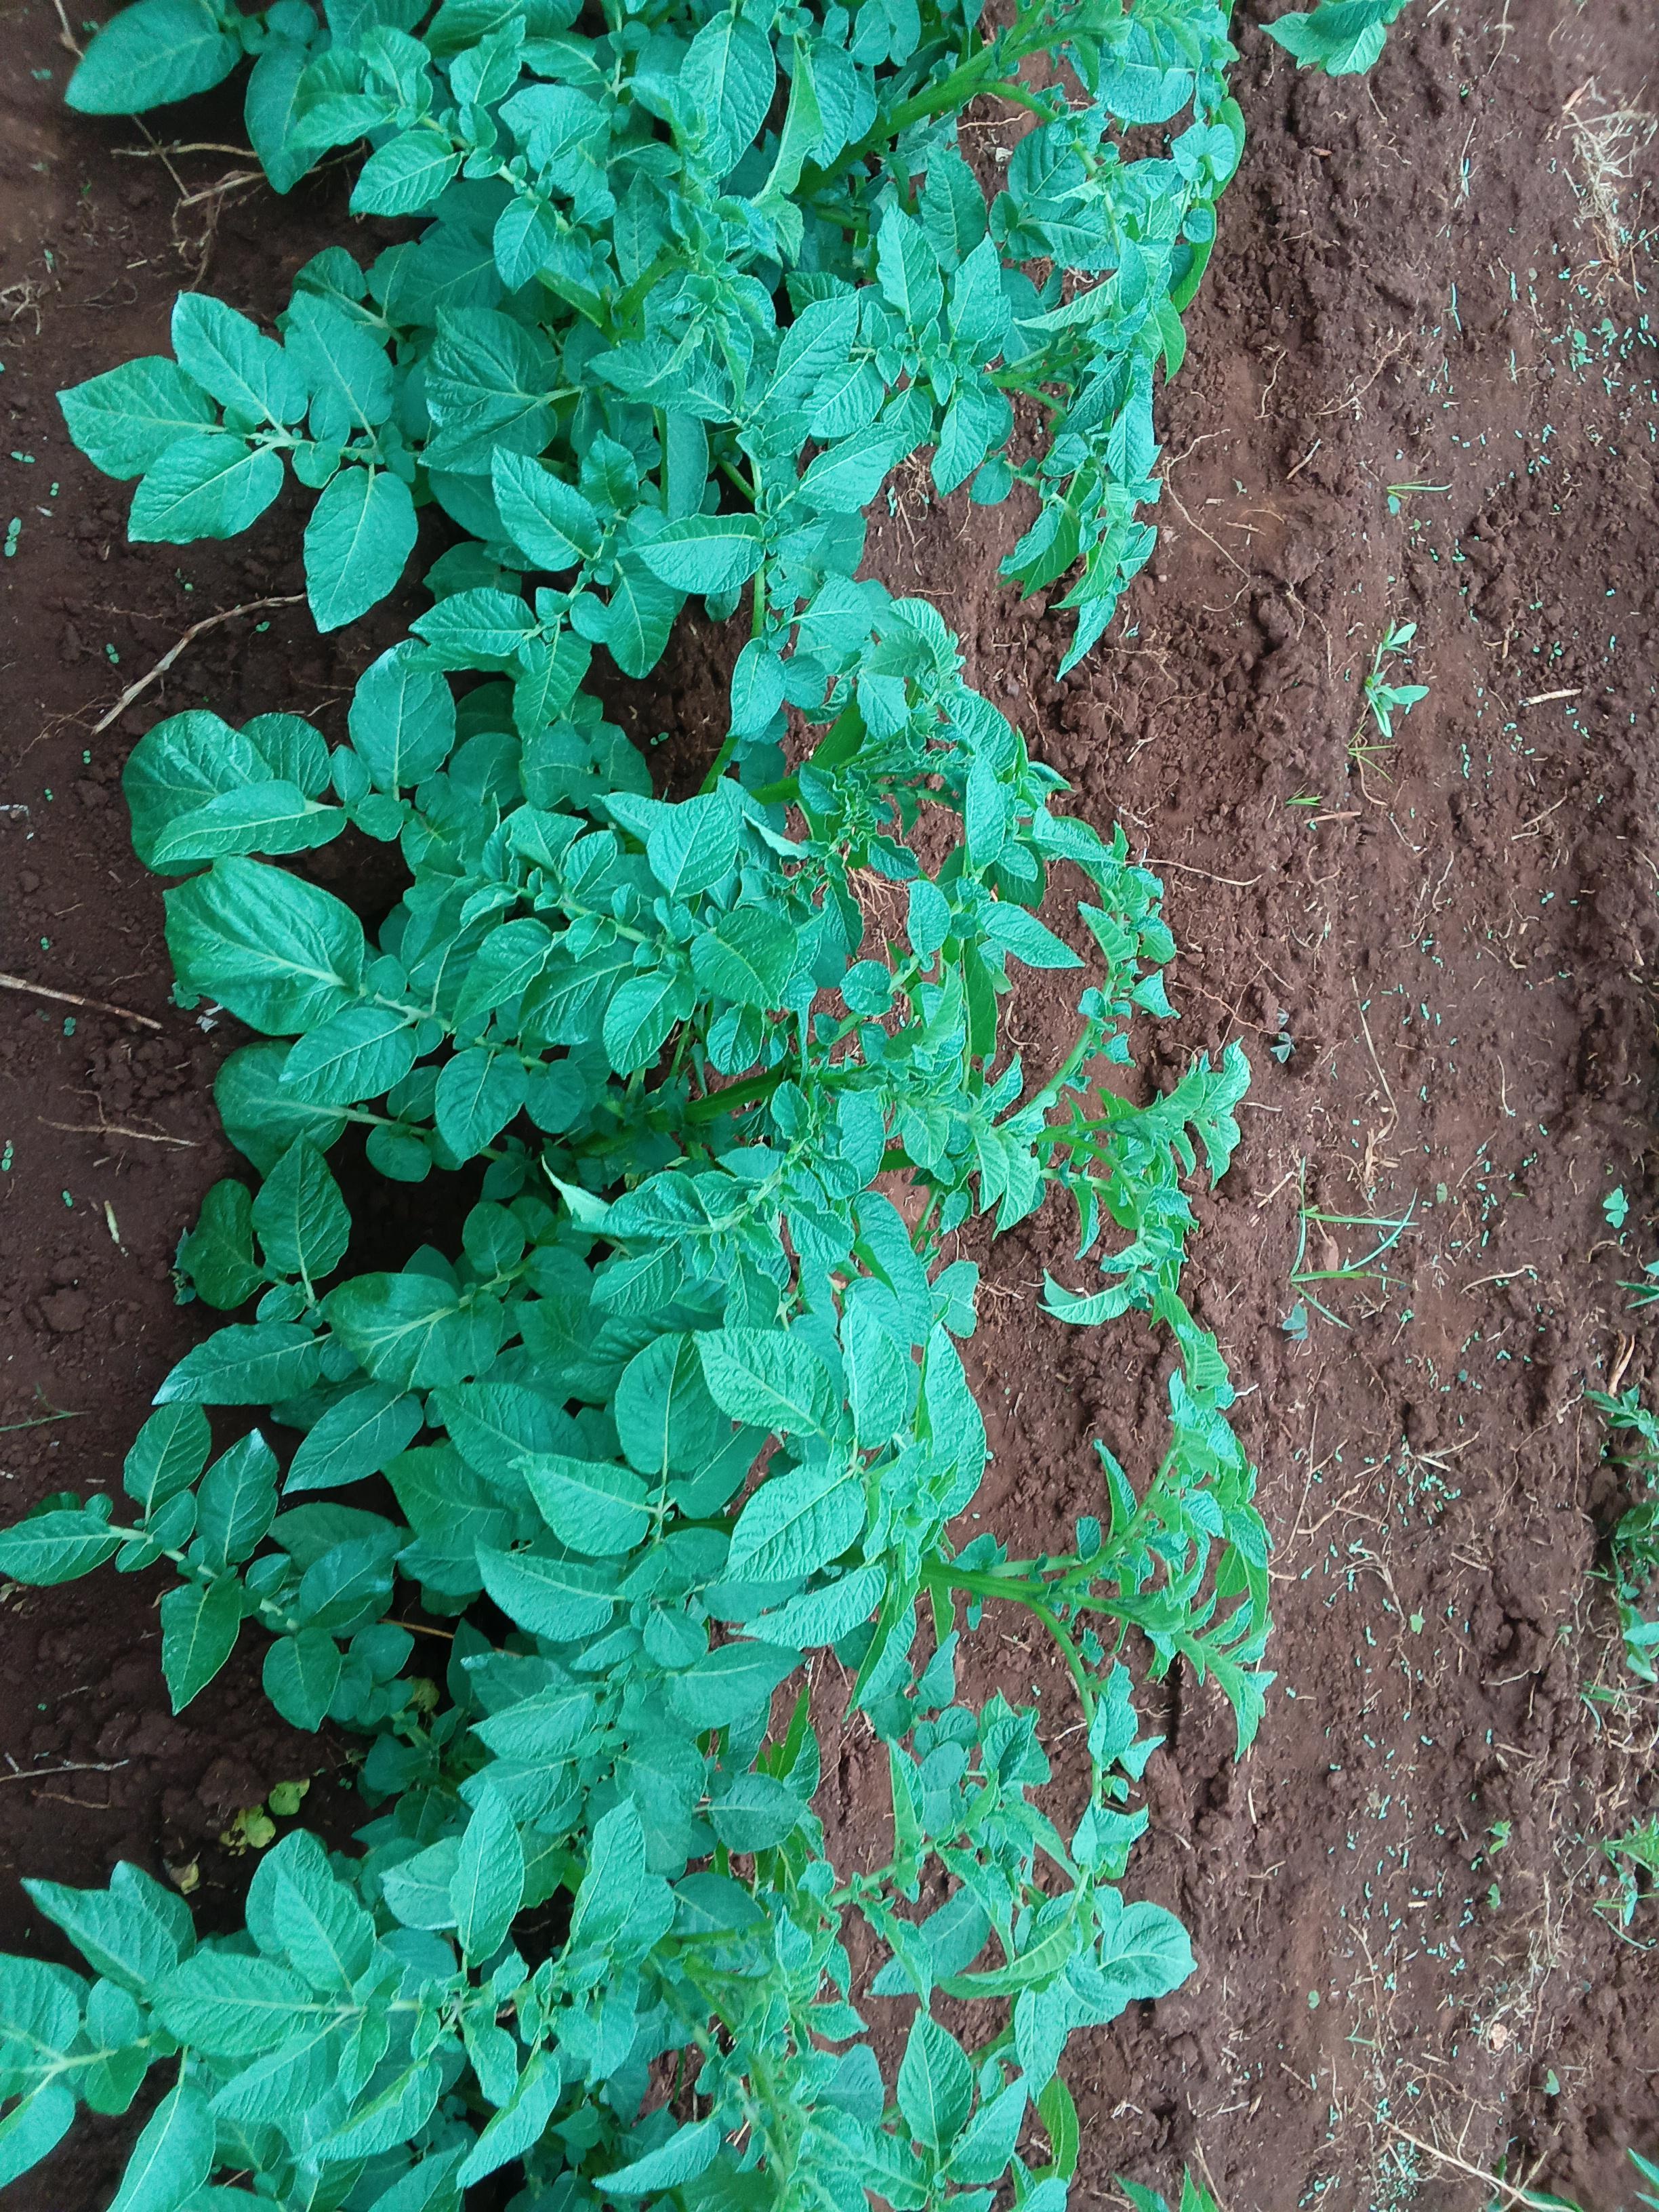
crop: potato
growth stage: vegetative
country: Kenya
